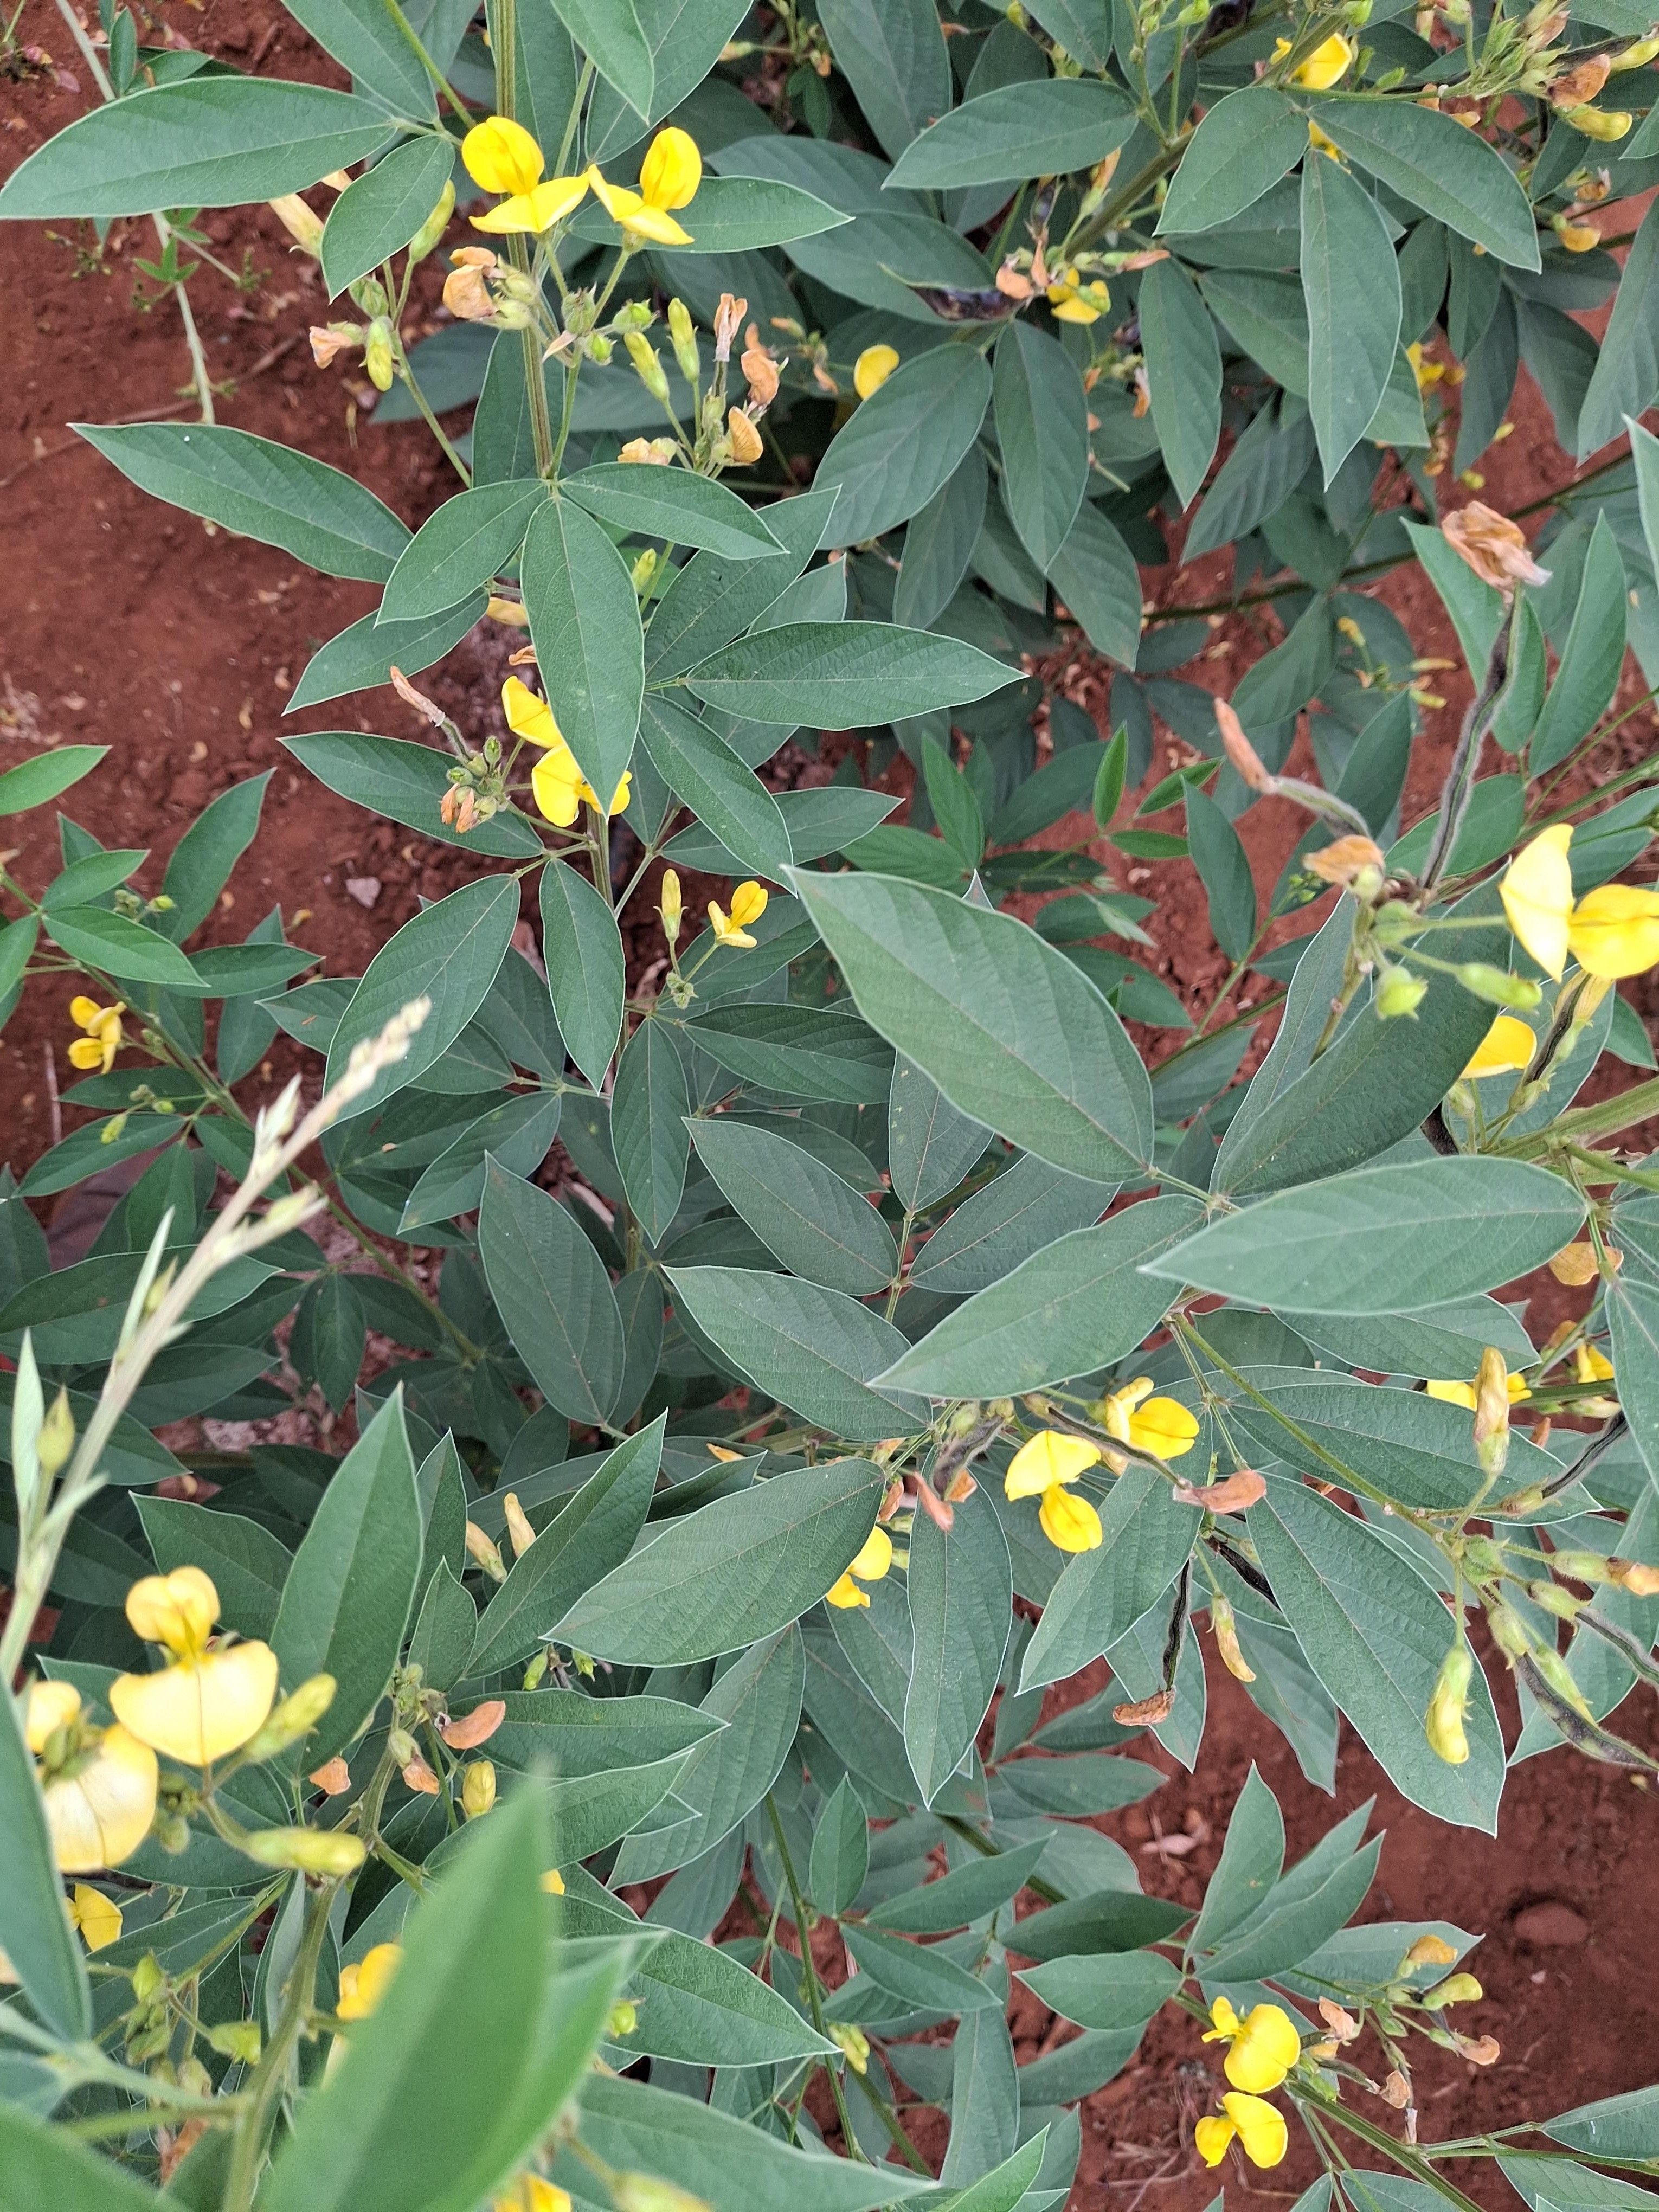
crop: pigeonpea
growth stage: flowering
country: Kenya
